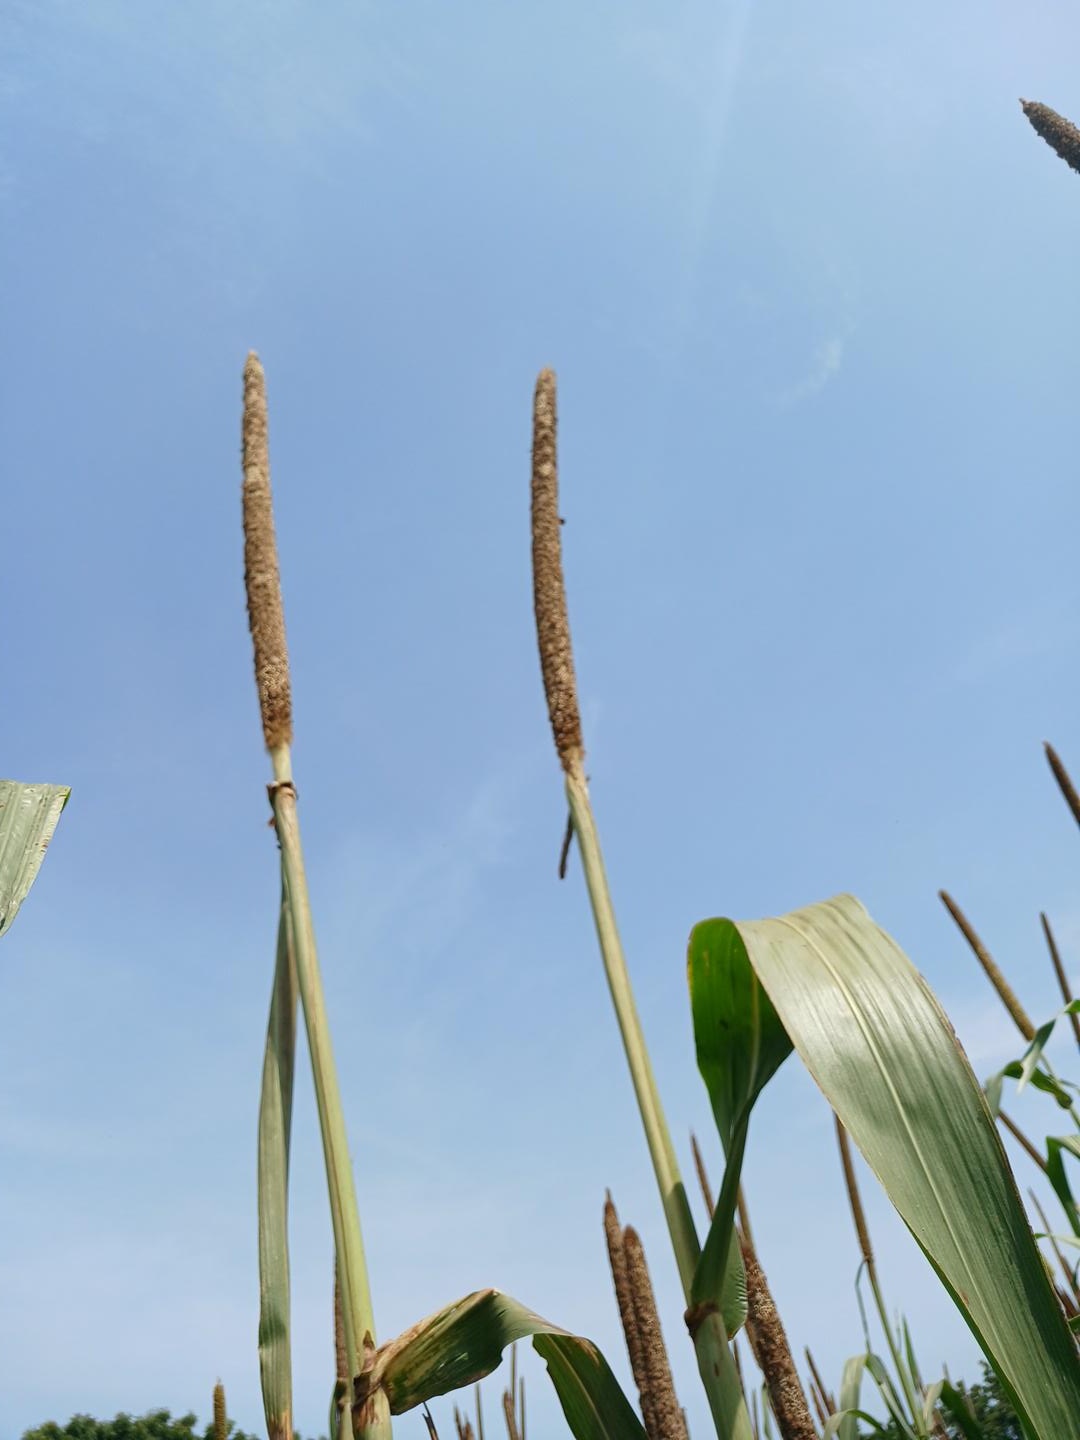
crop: pearl millet
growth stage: maturity
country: Senegal
